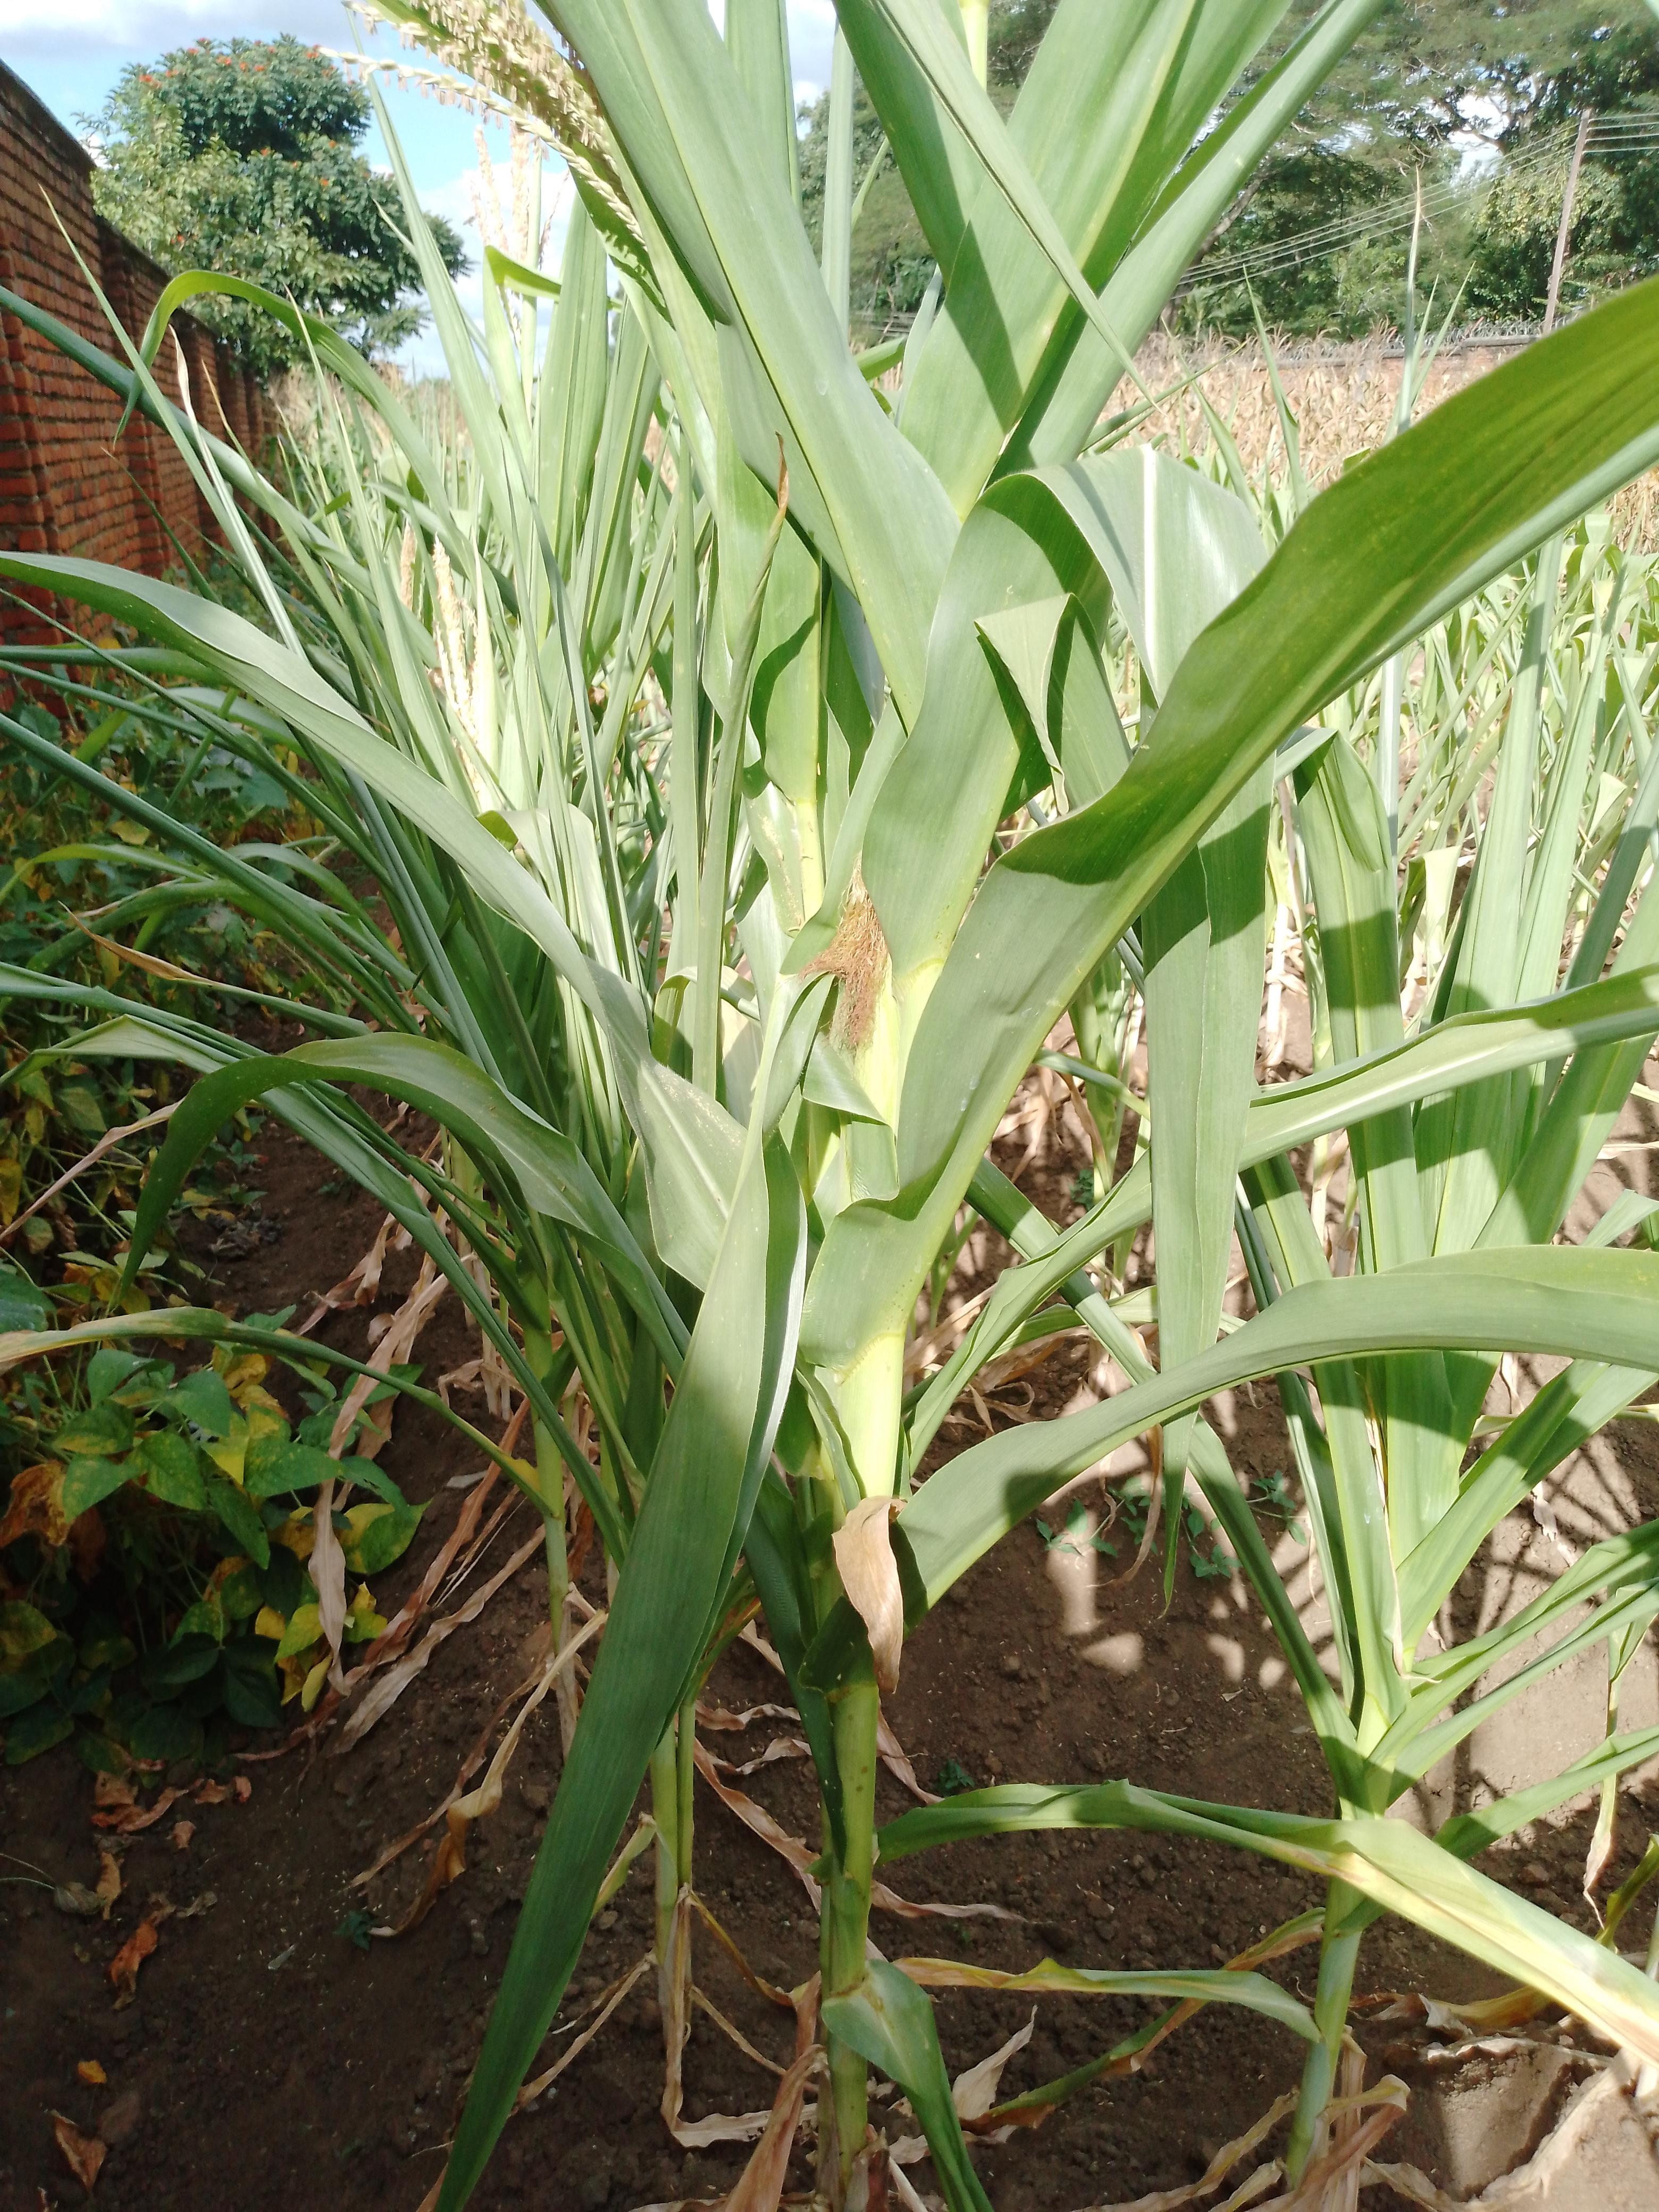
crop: maize
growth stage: filling grain
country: Malawi
